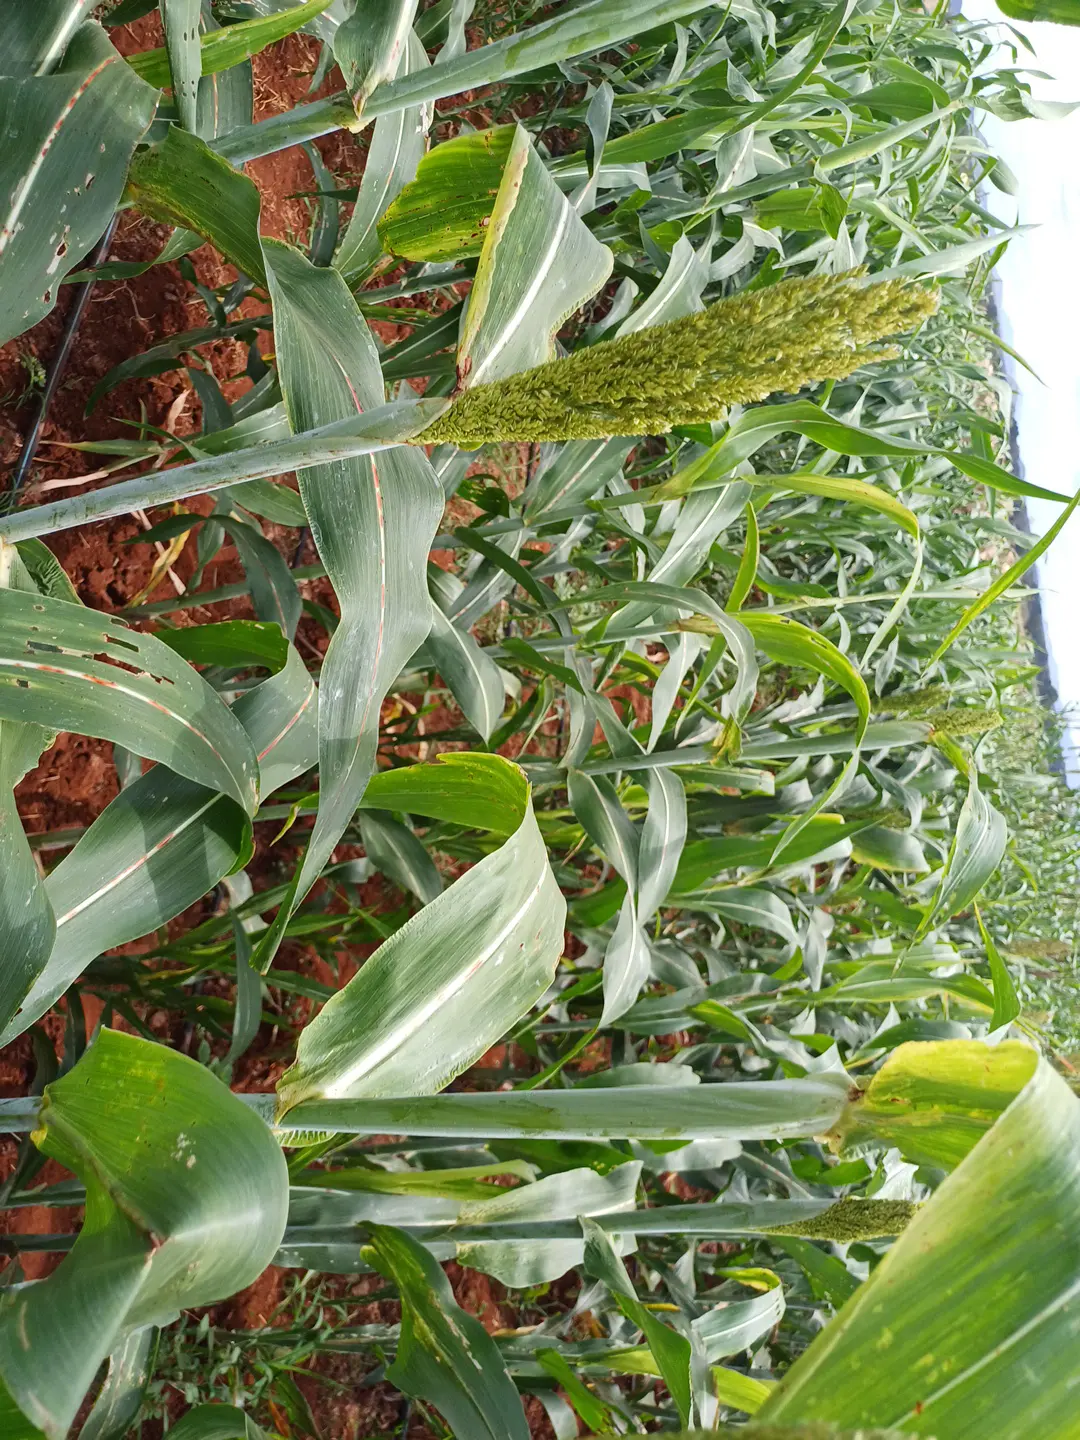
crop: sorghum
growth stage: heading tuber
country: Kenya
